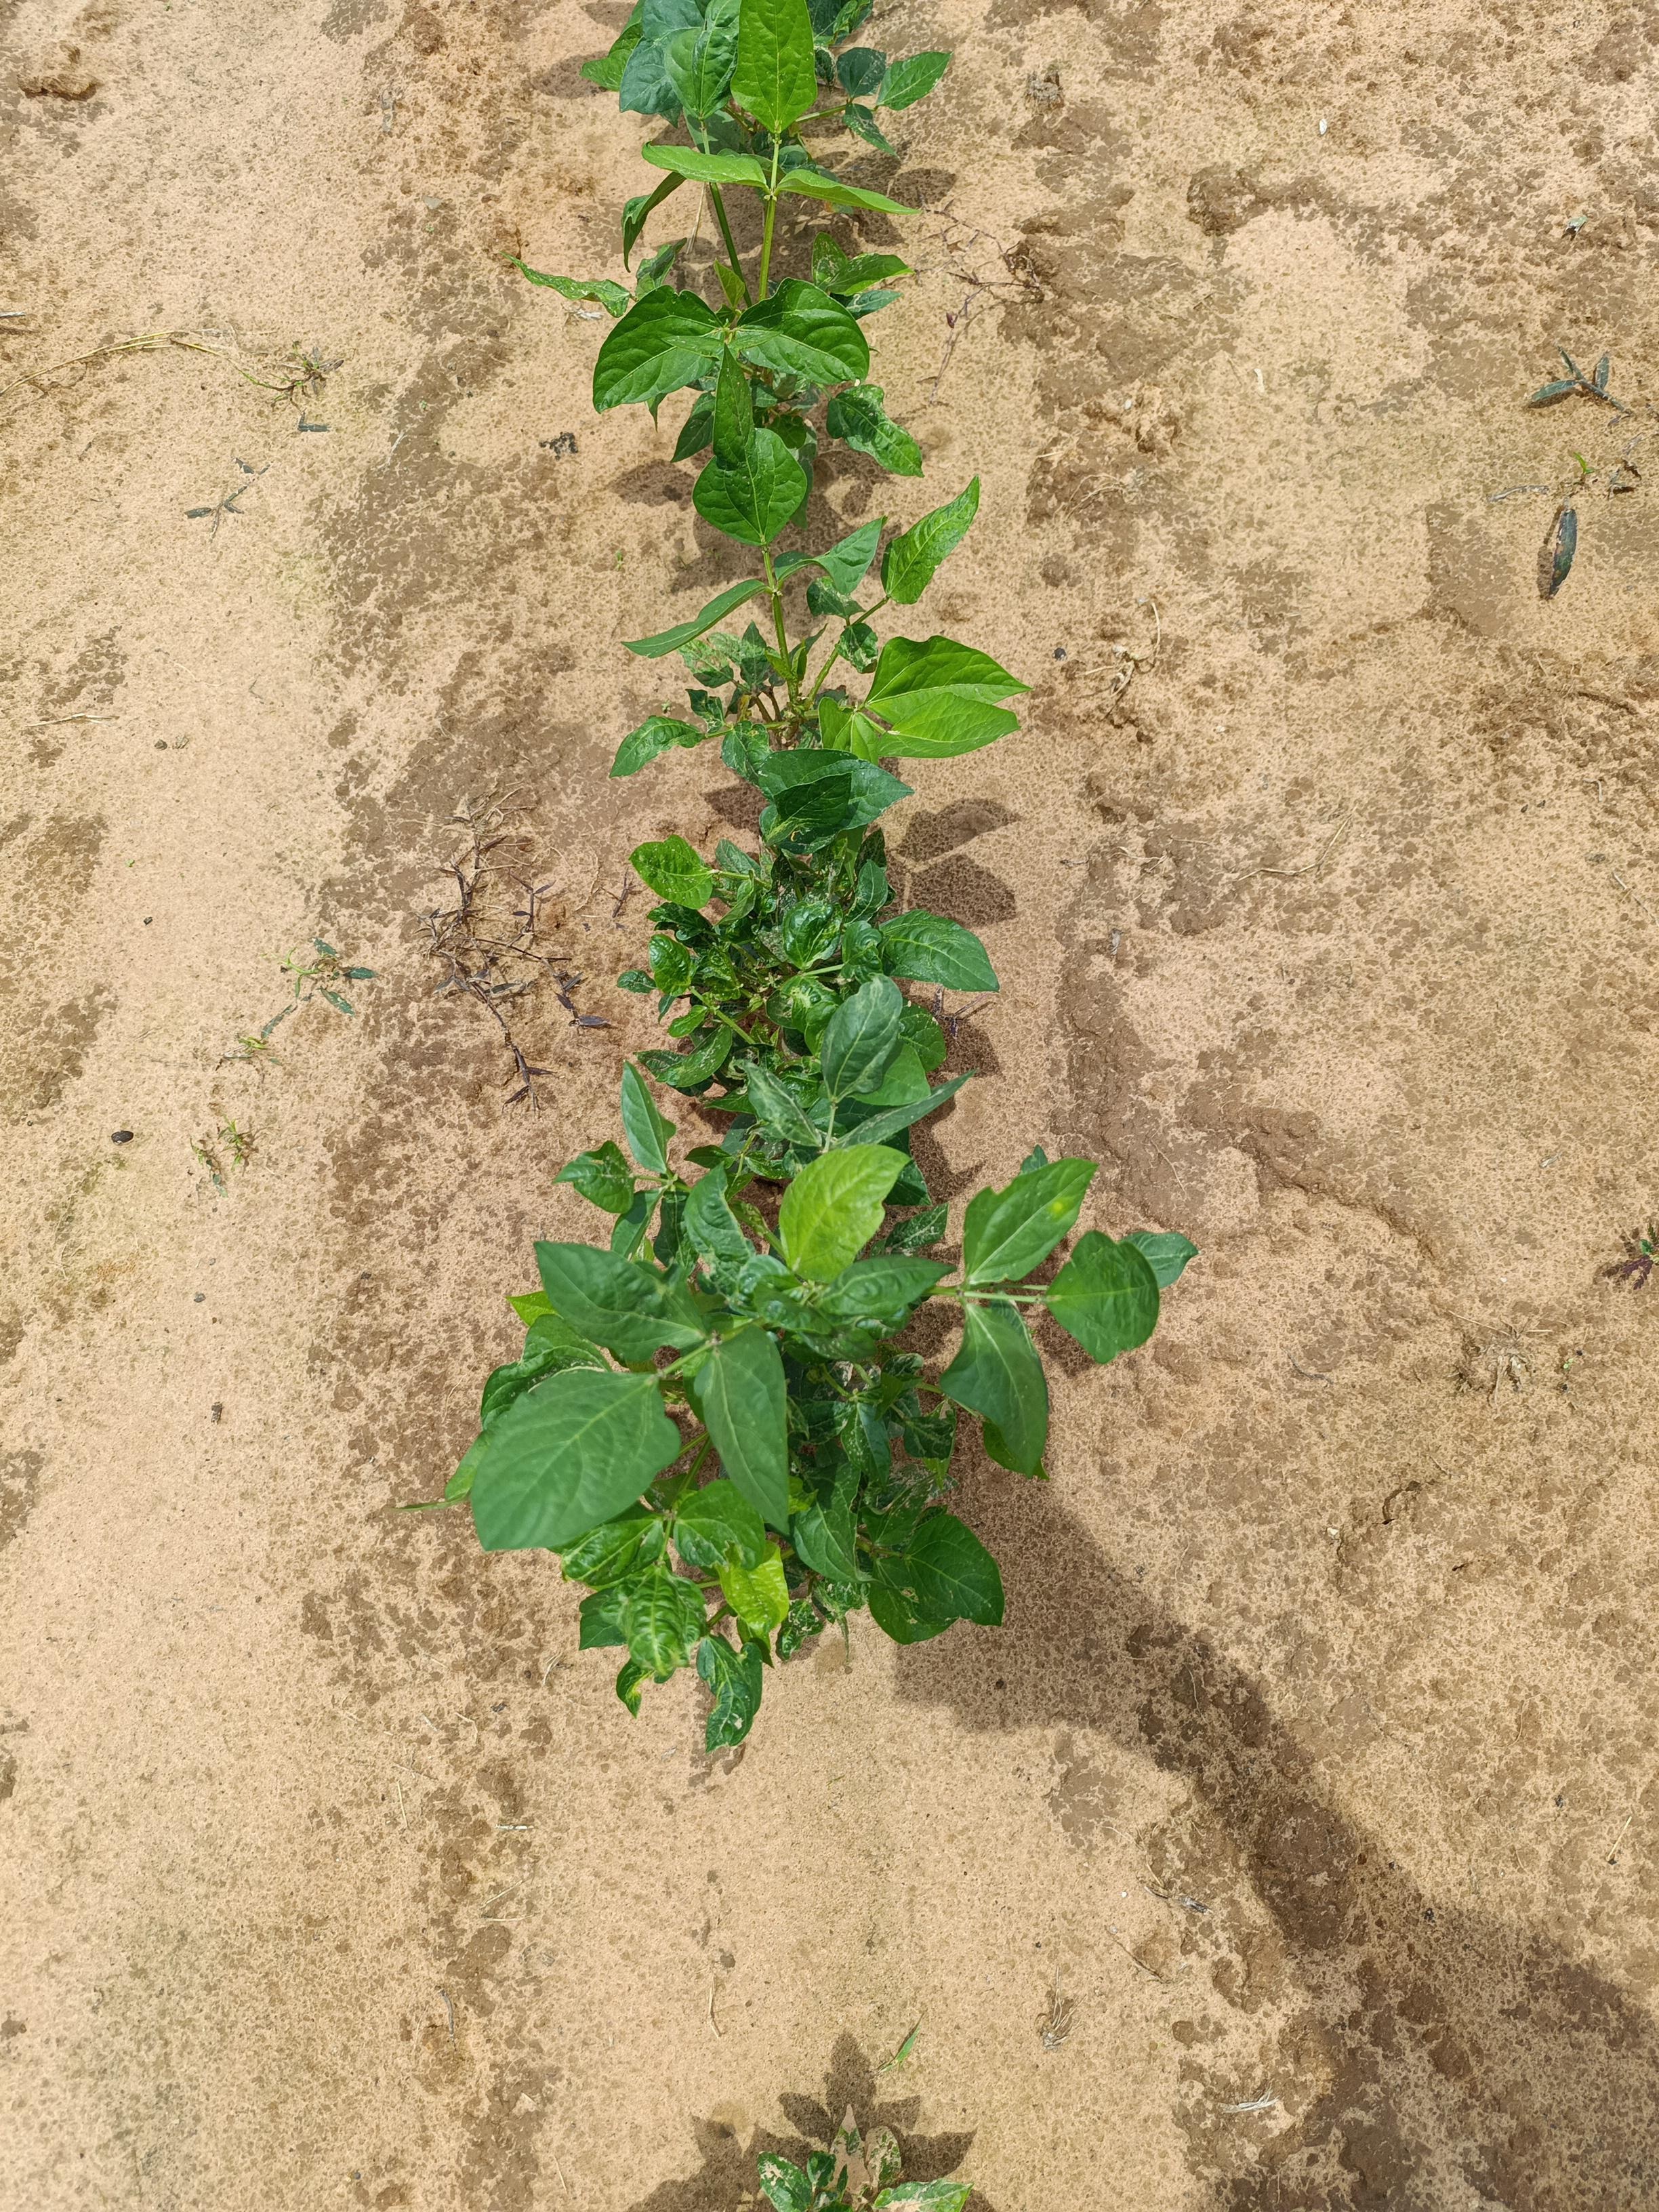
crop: cowpea
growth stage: emergence
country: Nigeria
